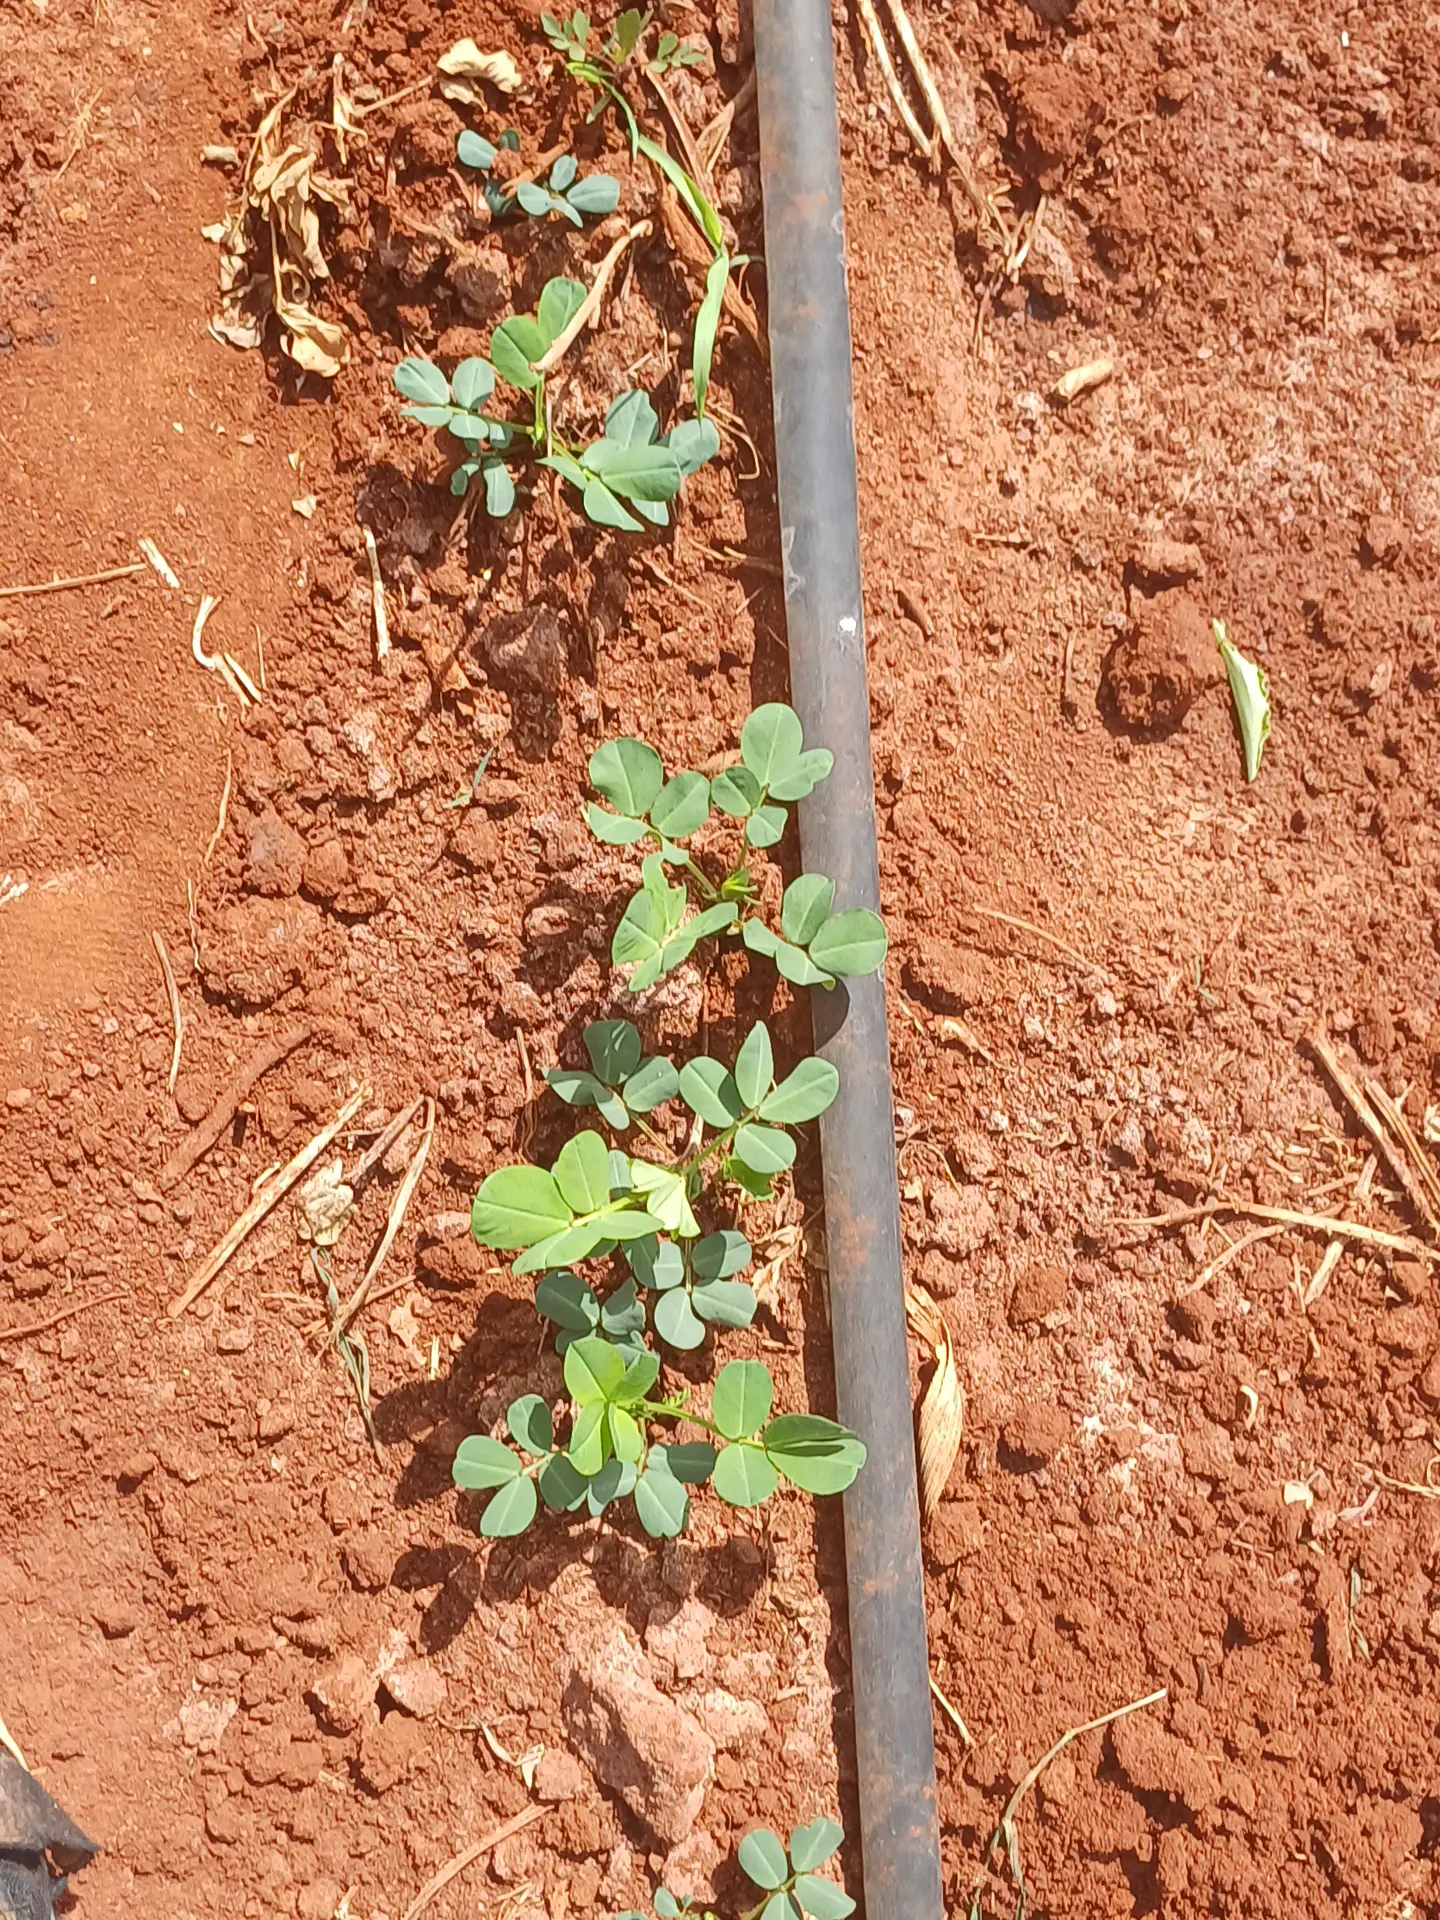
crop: groundnut
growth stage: flowering
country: Kenya
